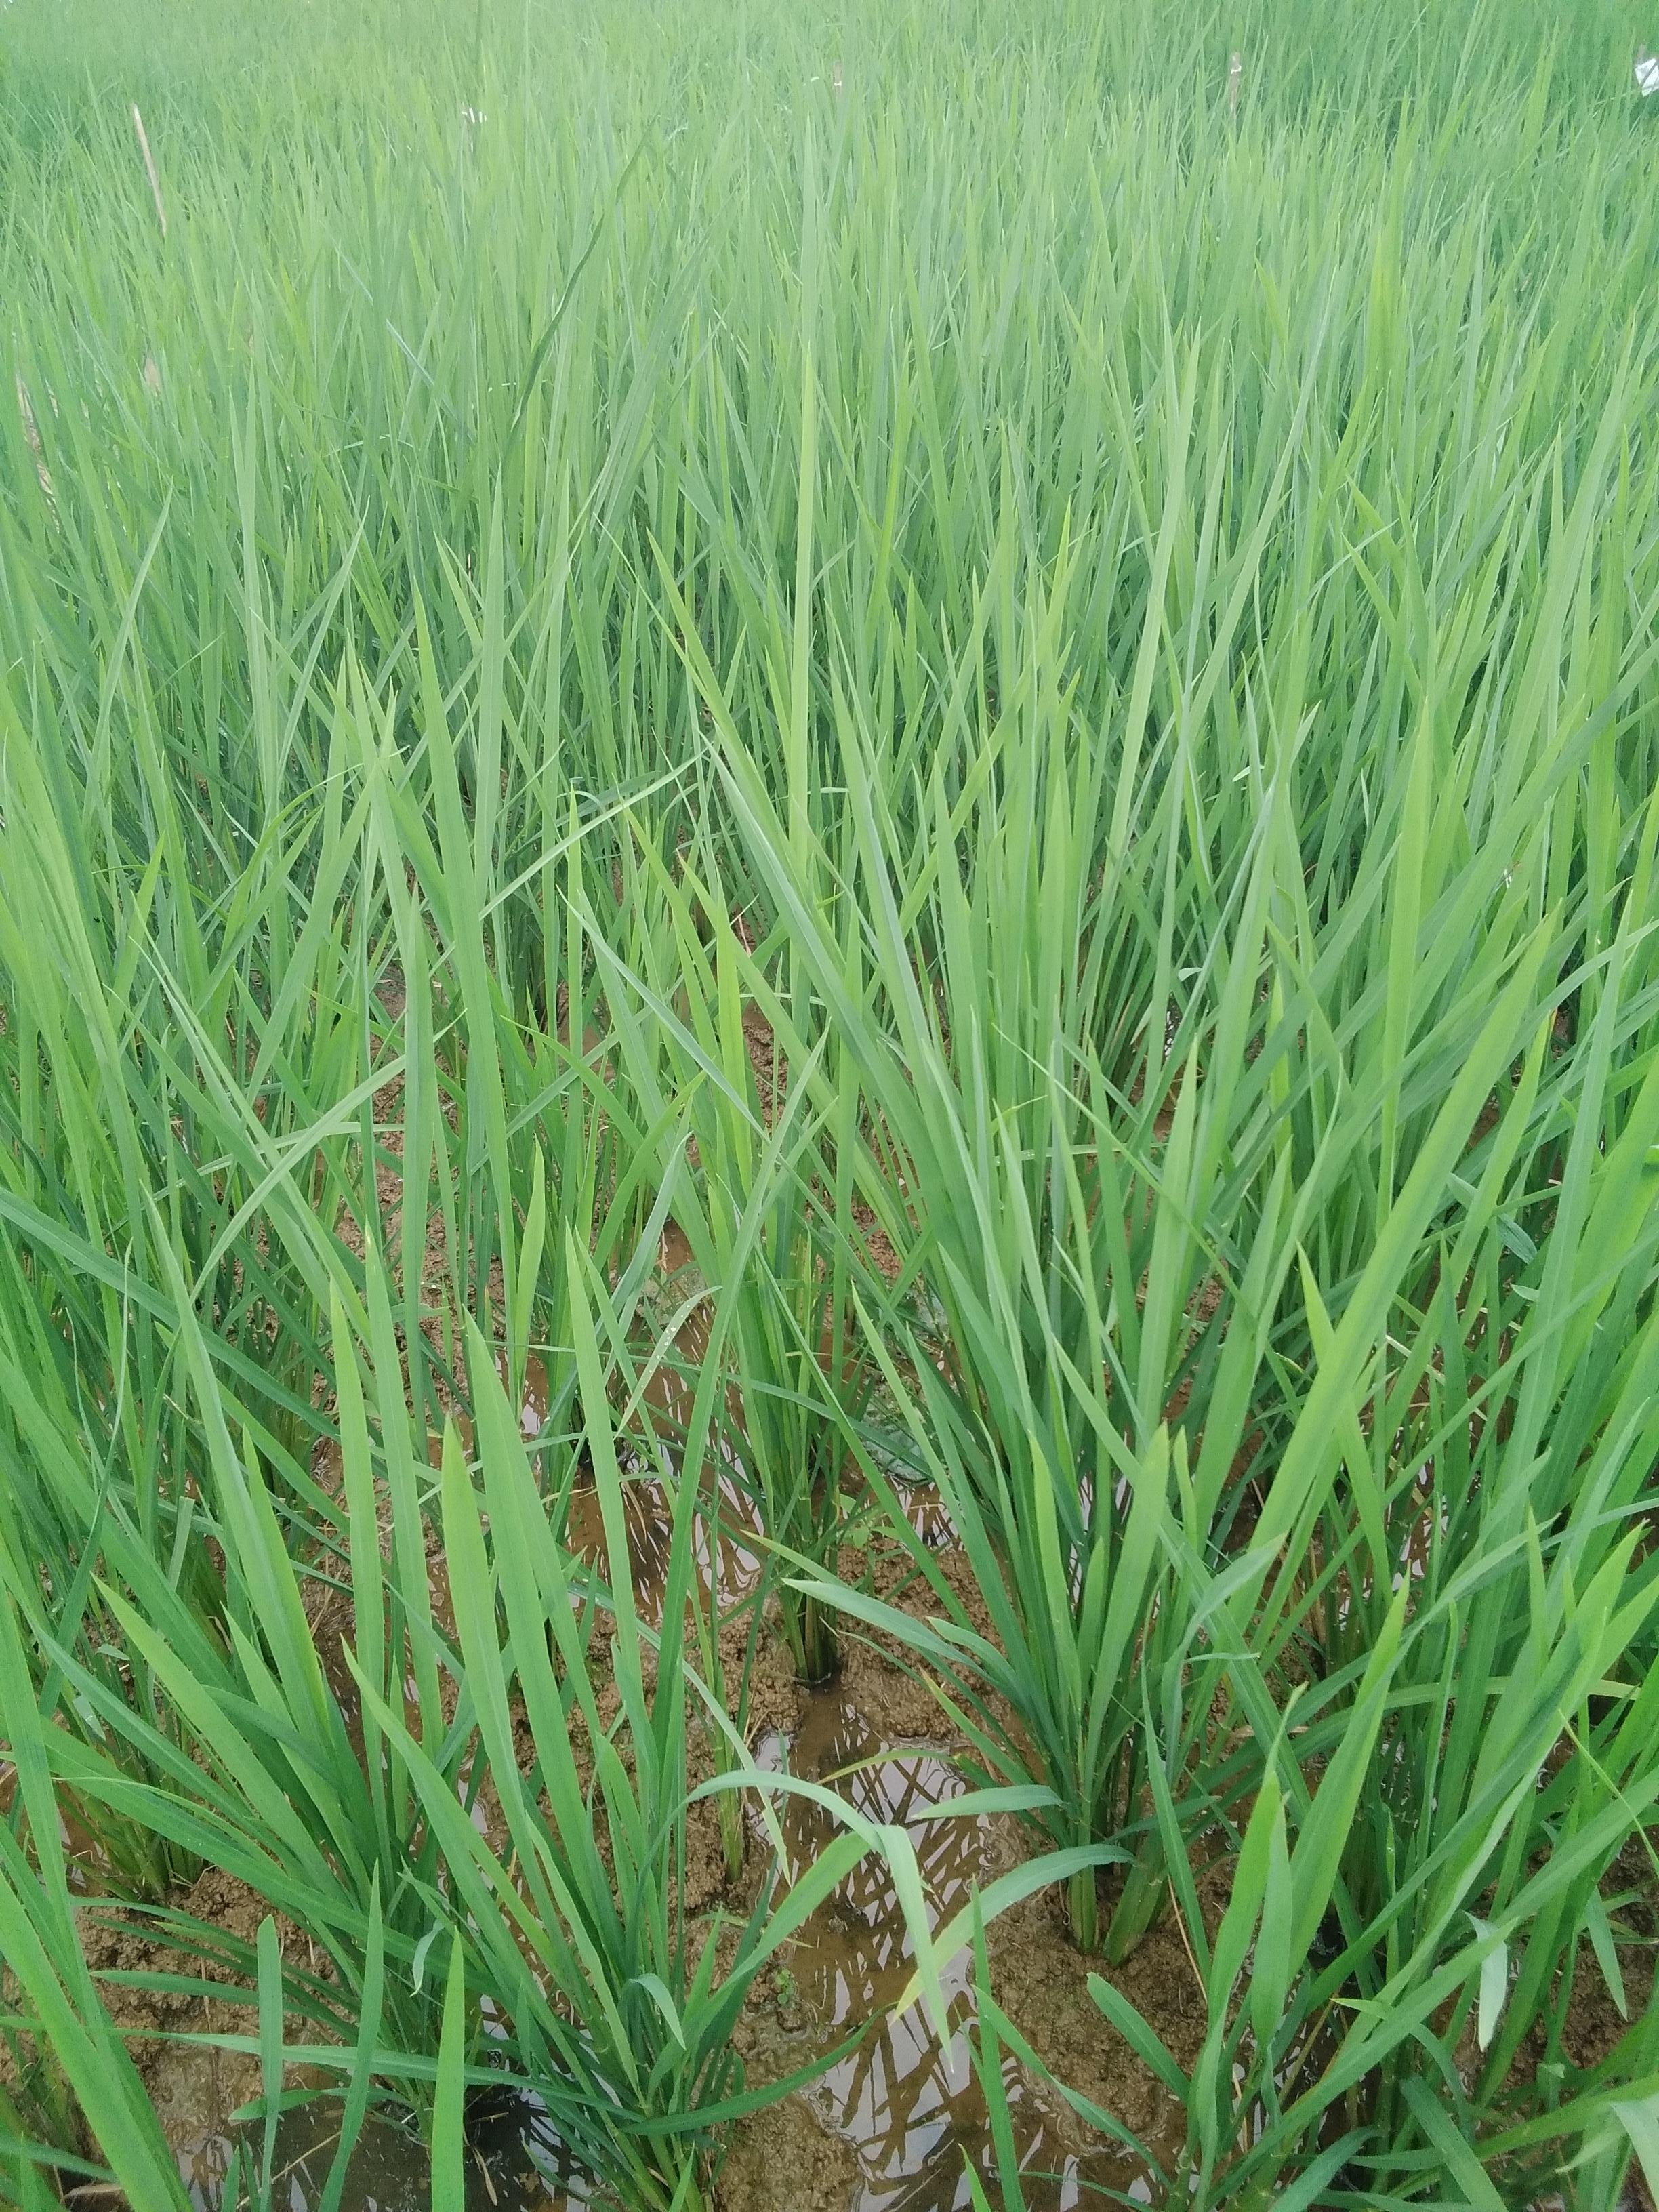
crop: rice
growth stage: vegetative
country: Nigeria
